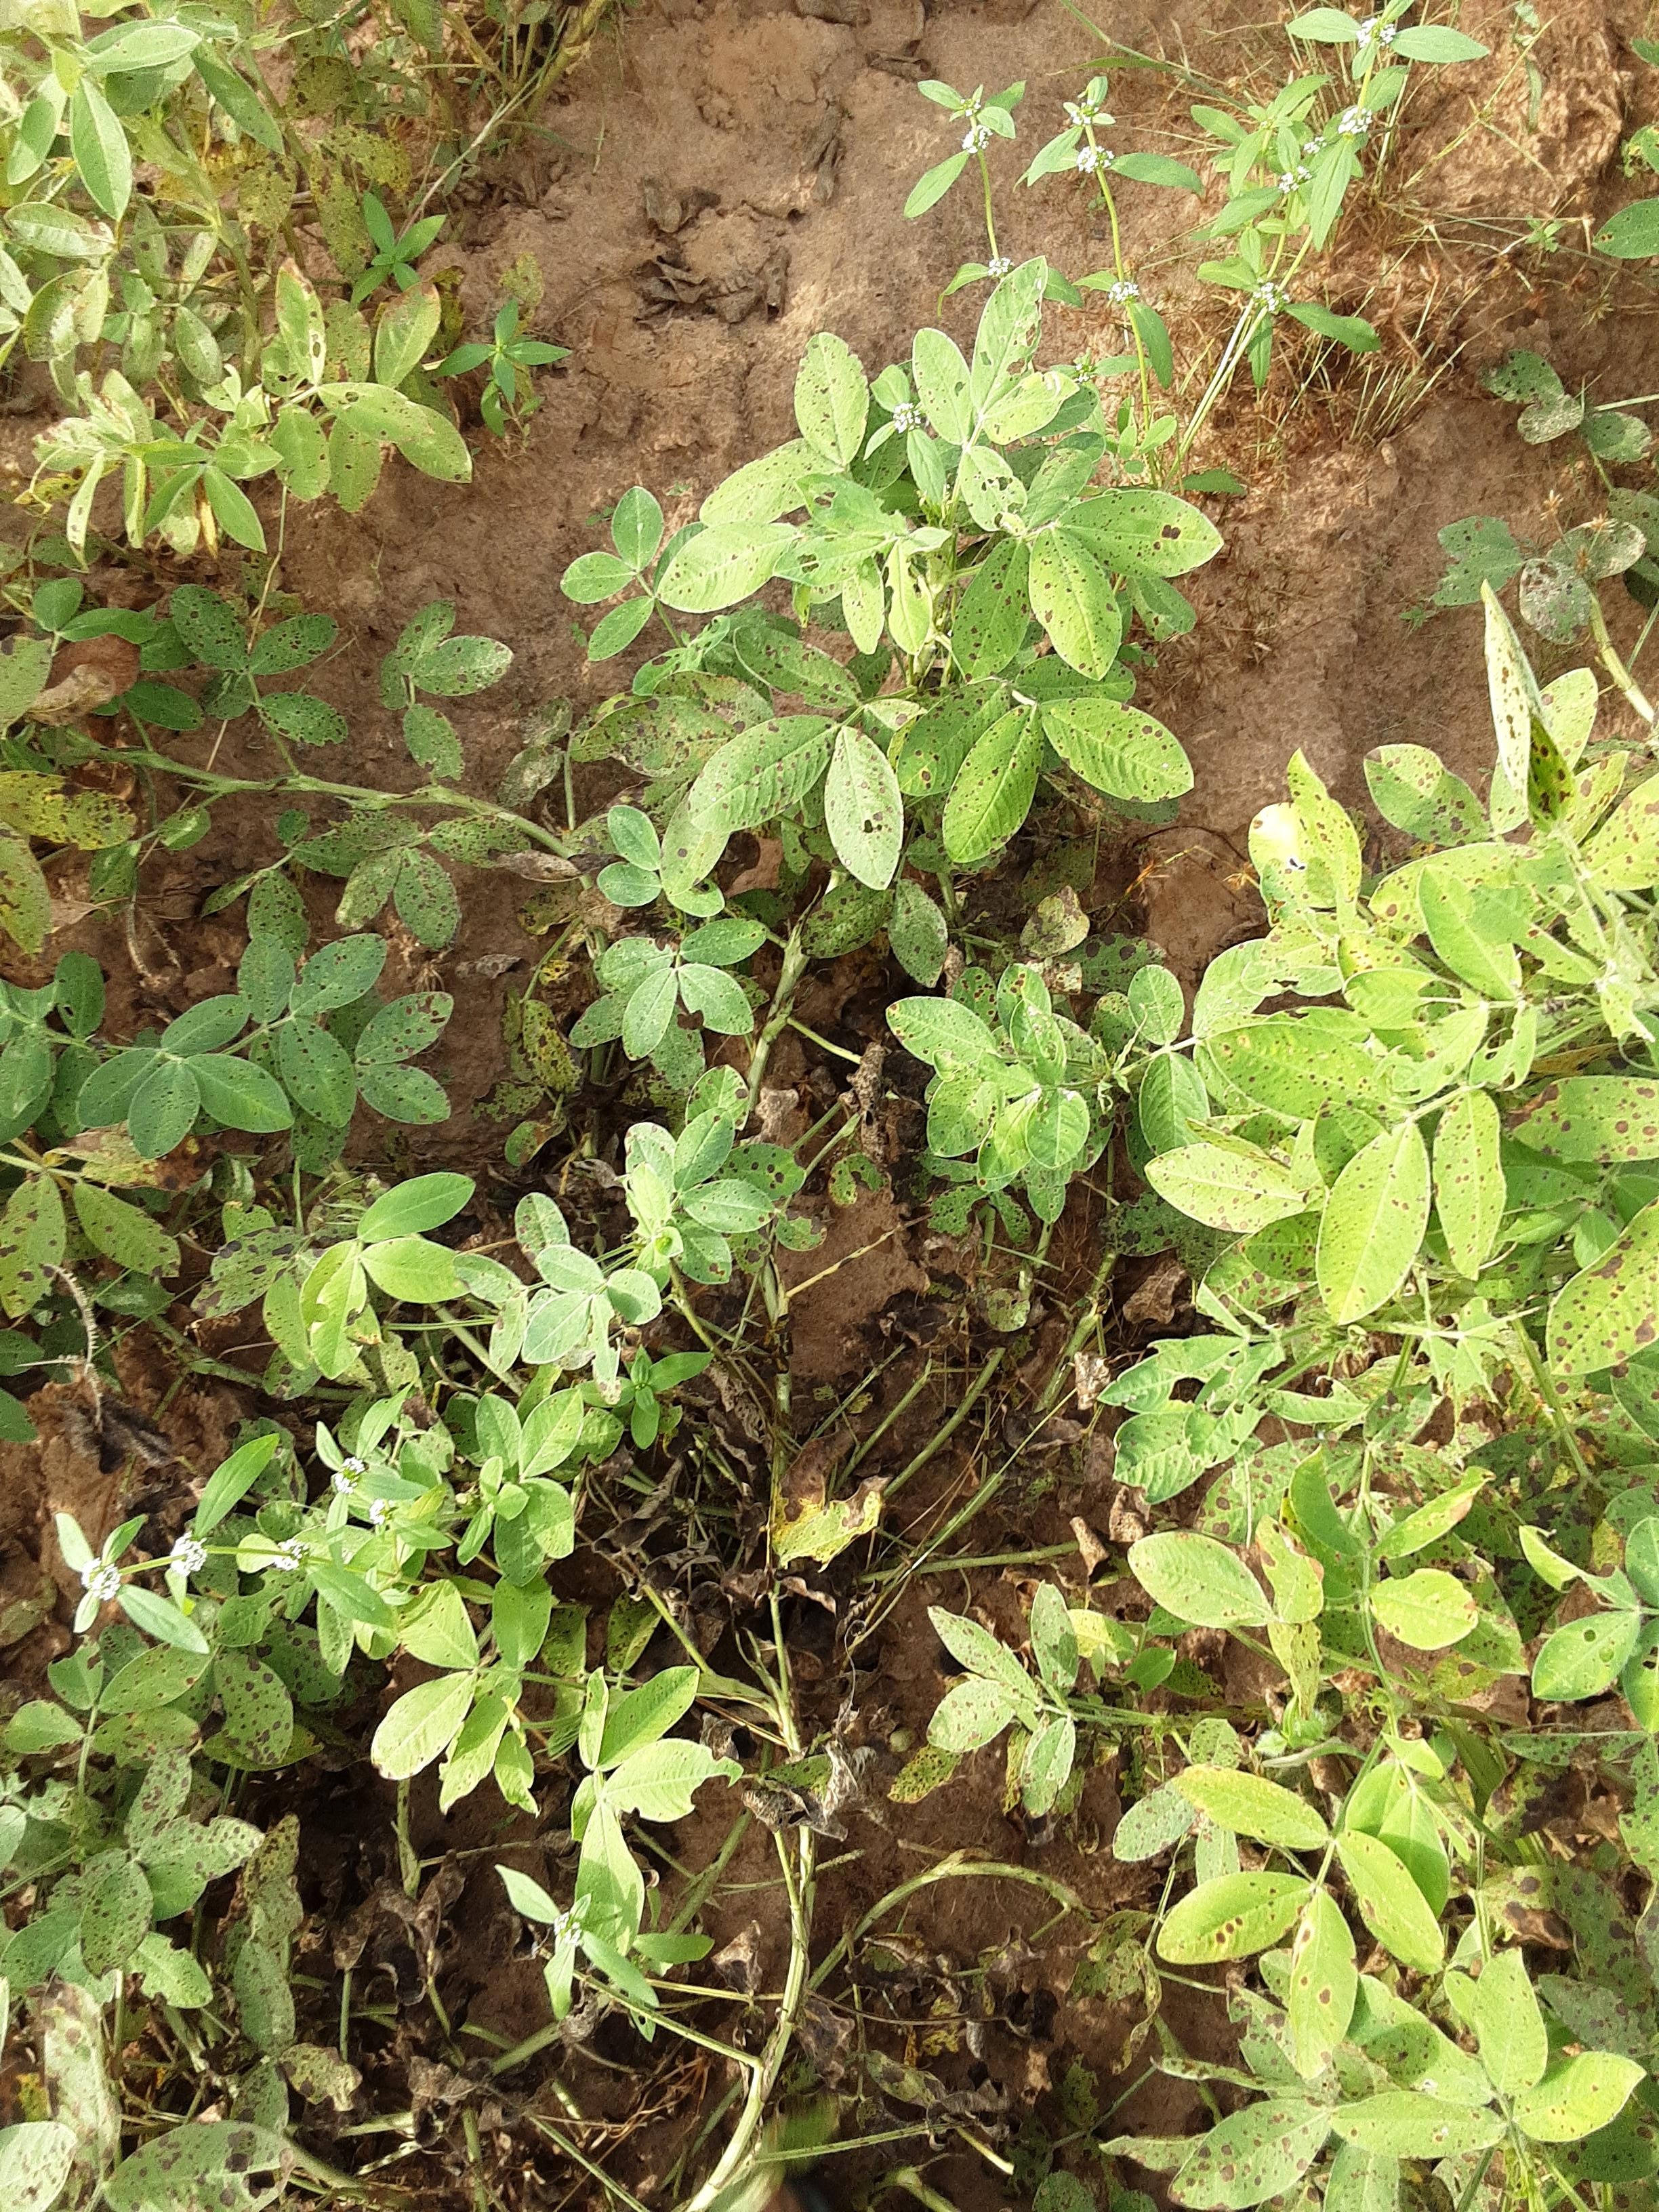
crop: groundnut
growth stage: flowering
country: Senegal
